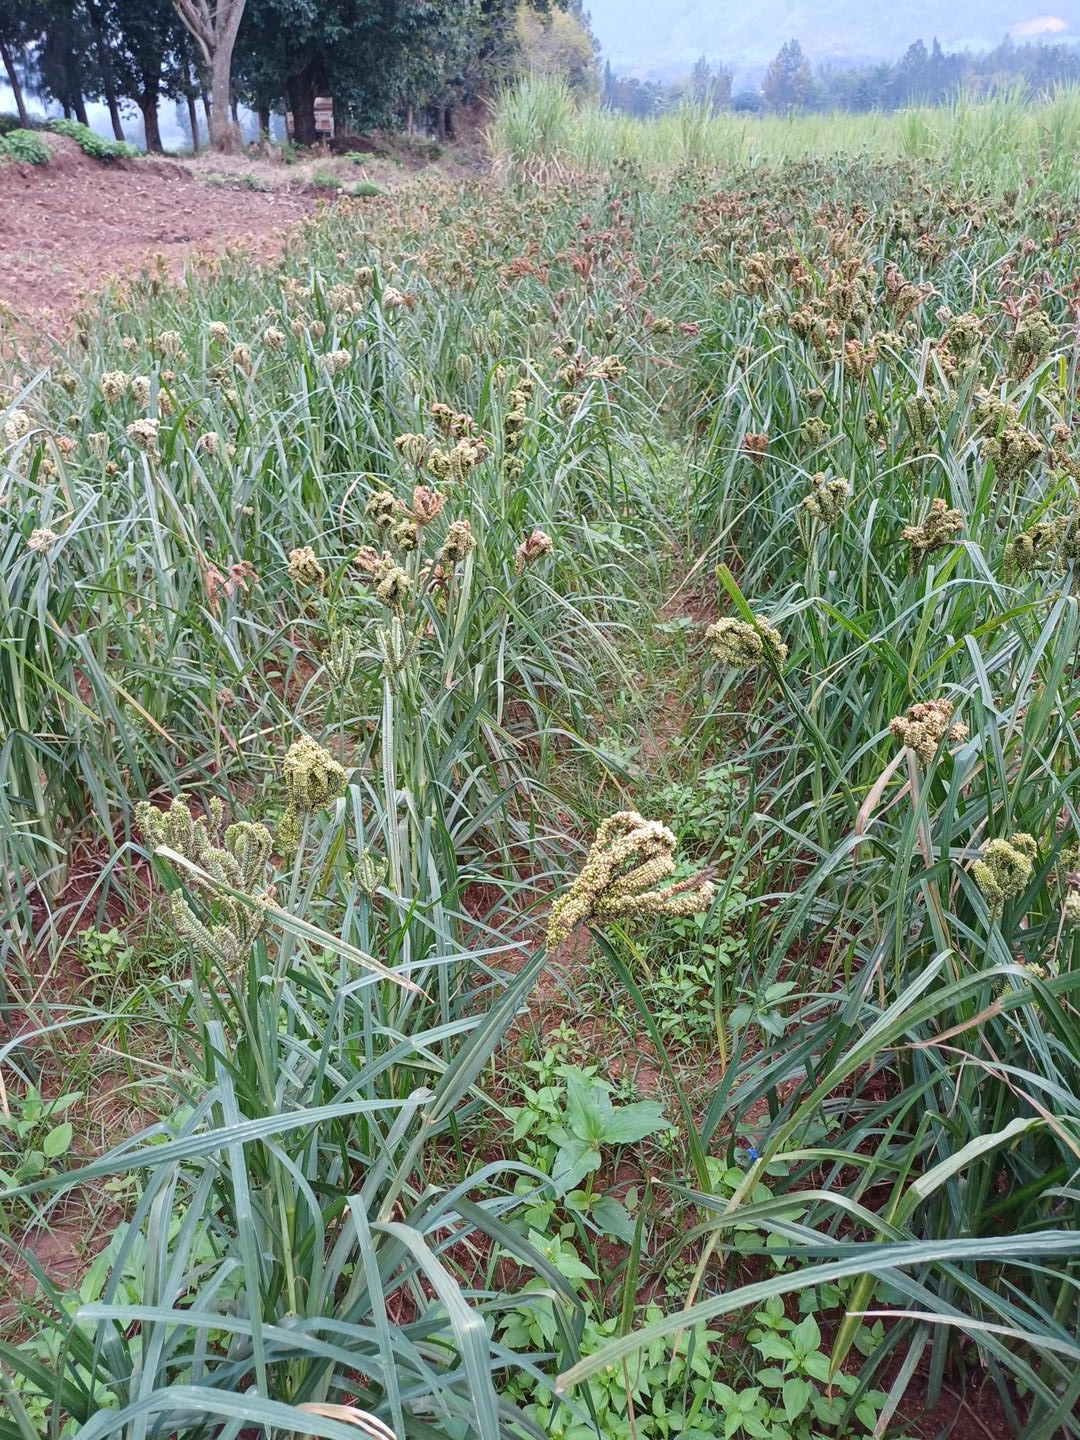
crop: finger millet
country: Kenya
